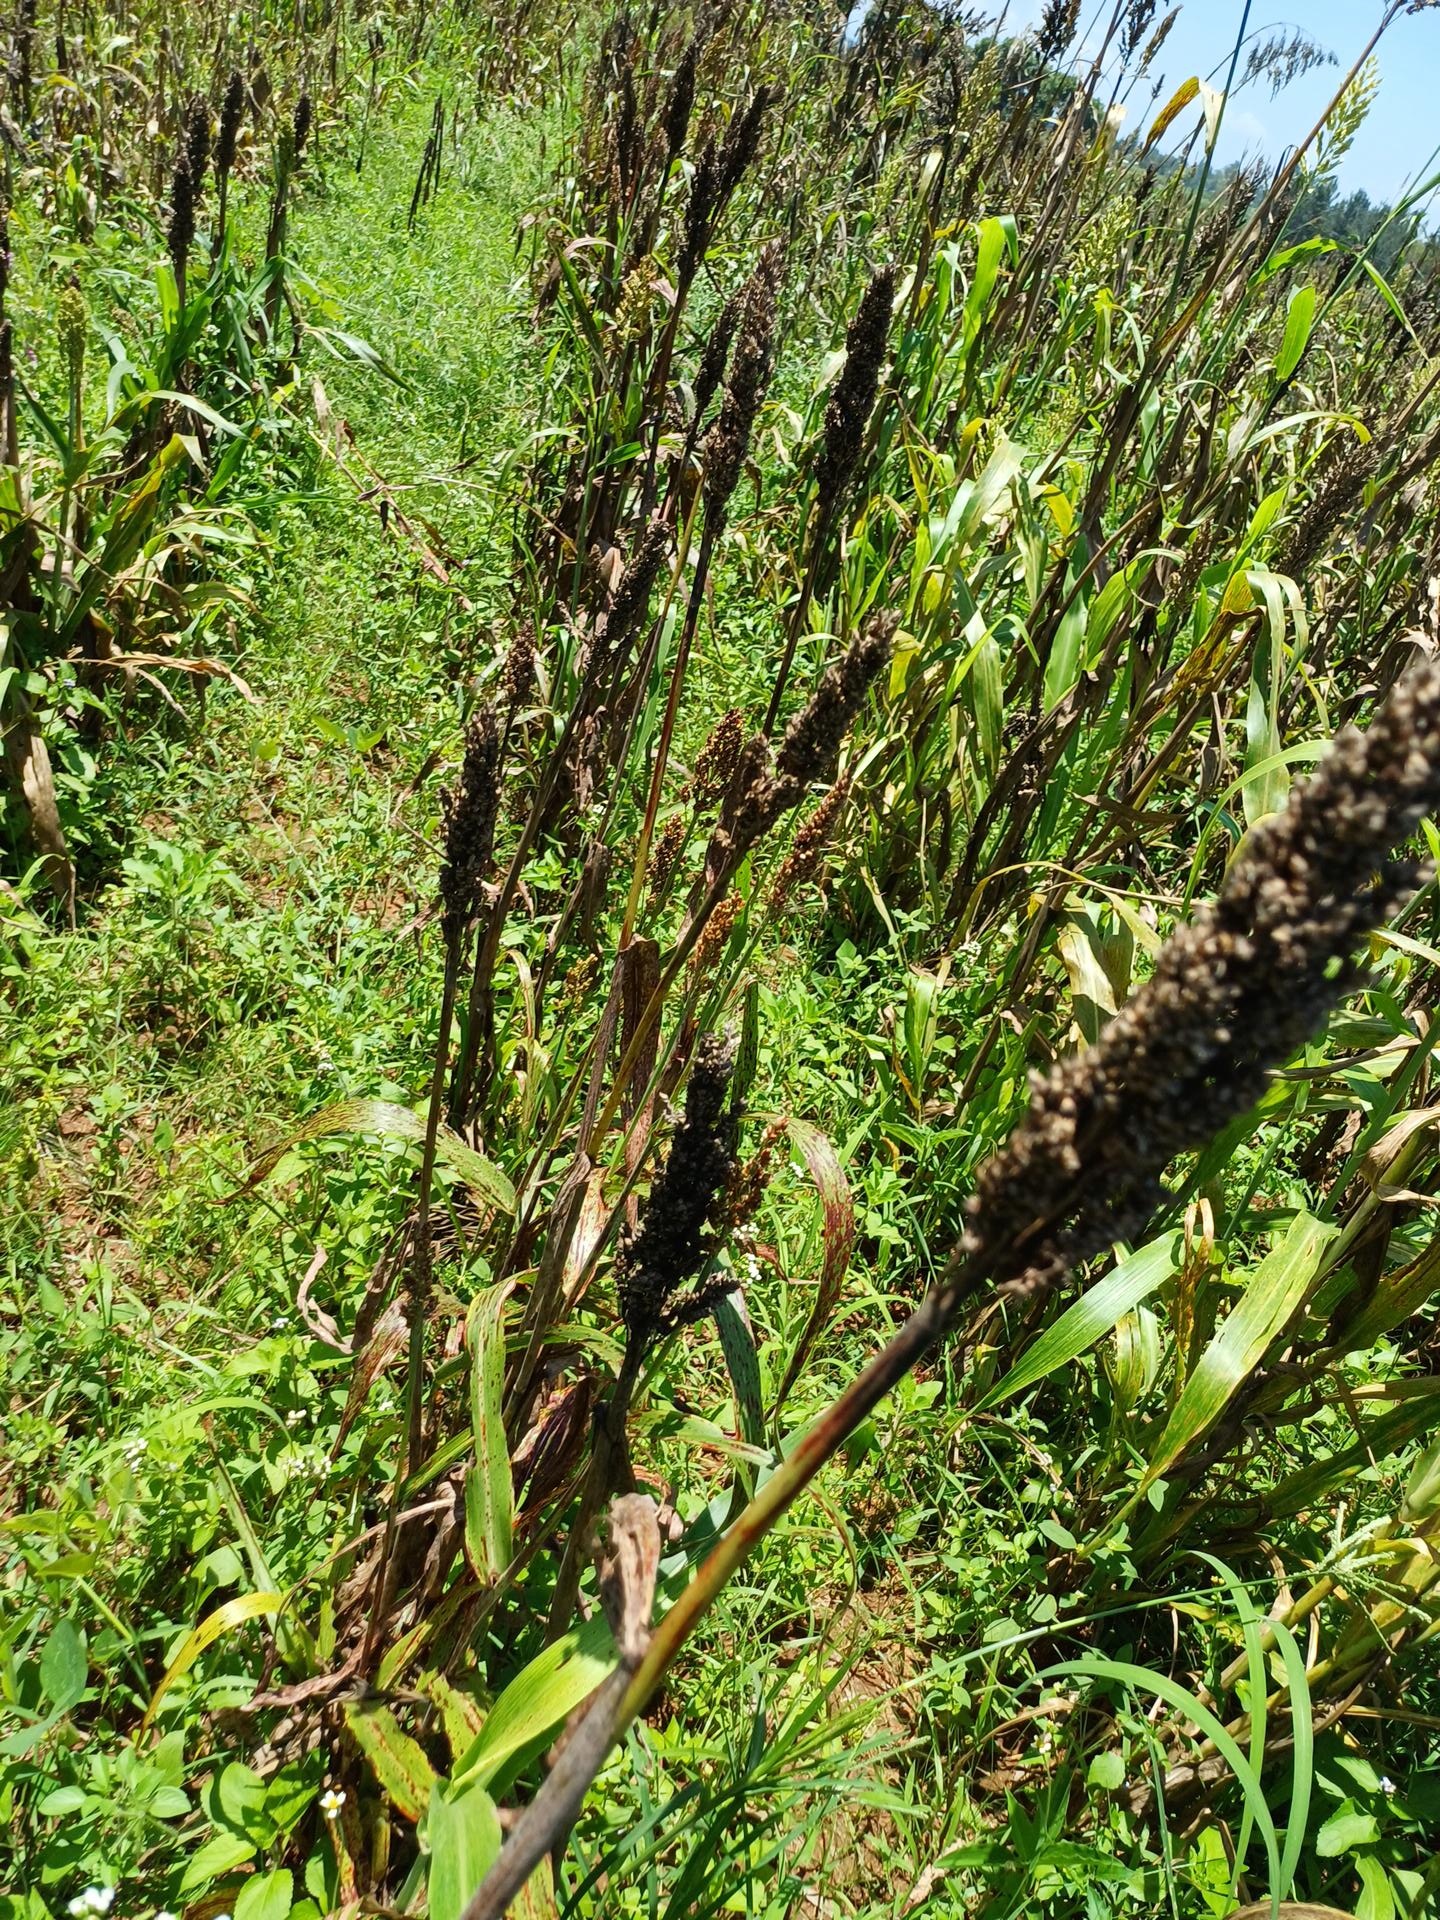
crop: sorghum
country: Kenya
